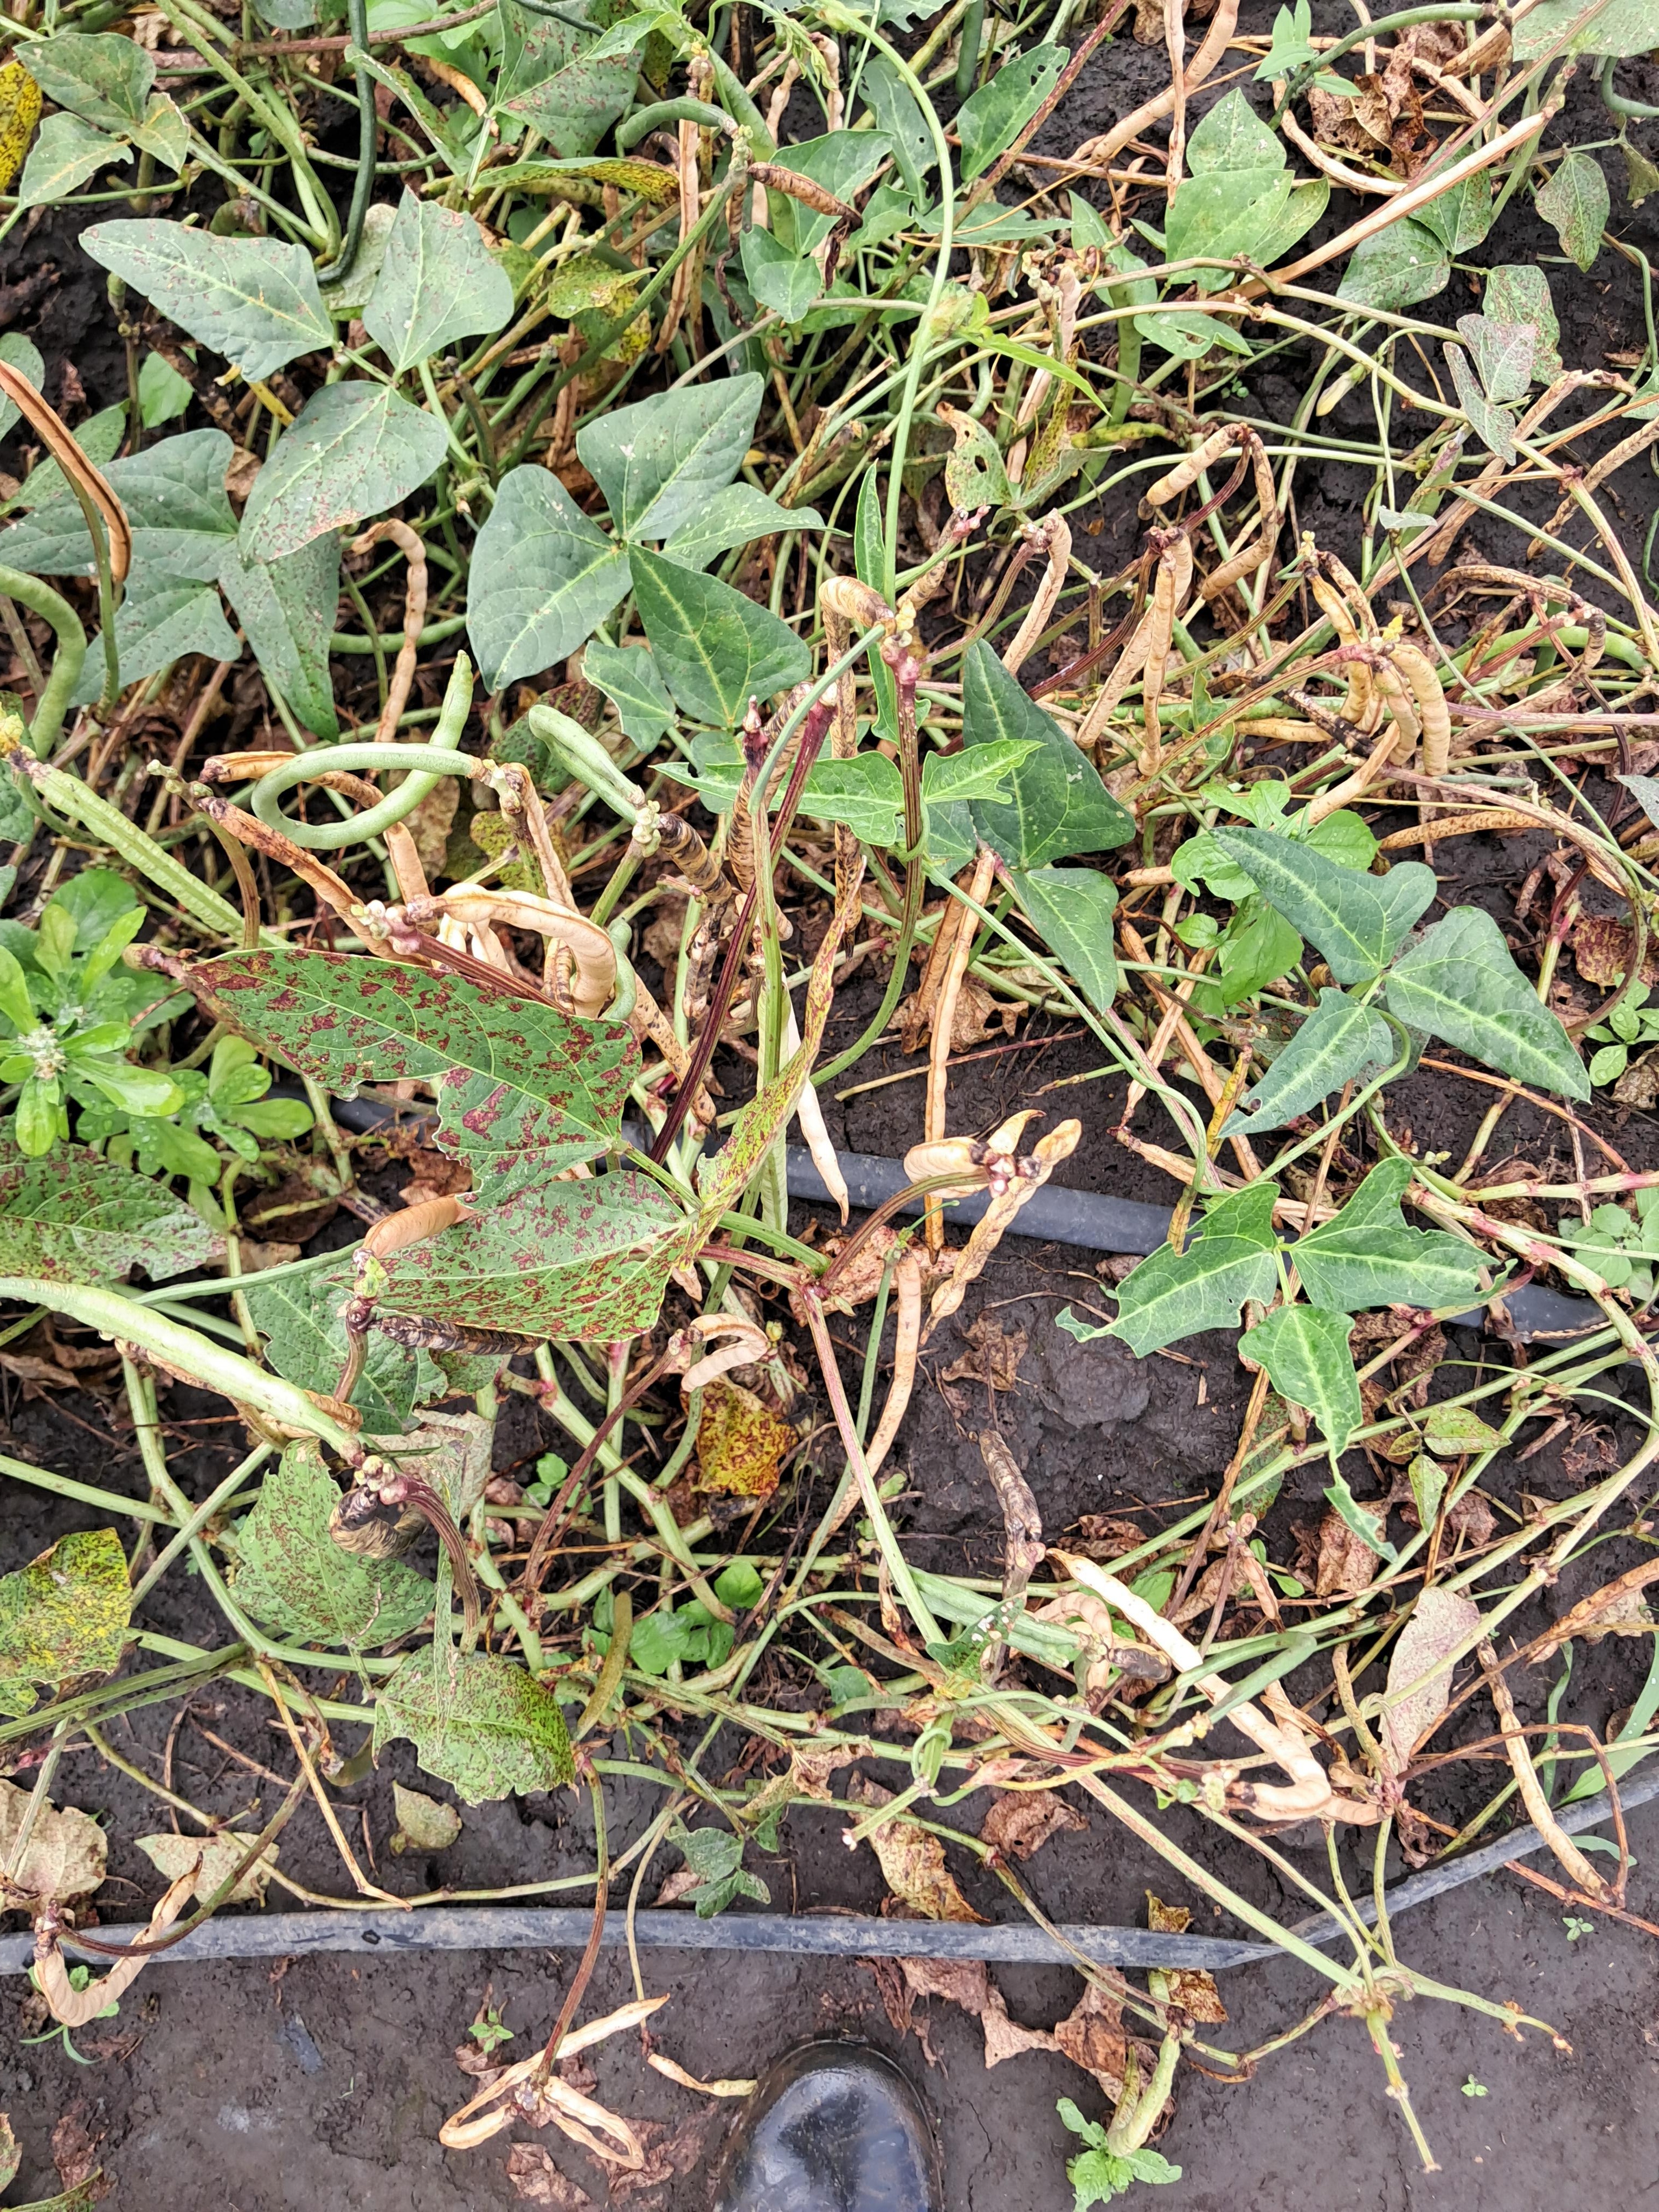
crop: cowpea
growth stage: development pod
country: Tanzania
